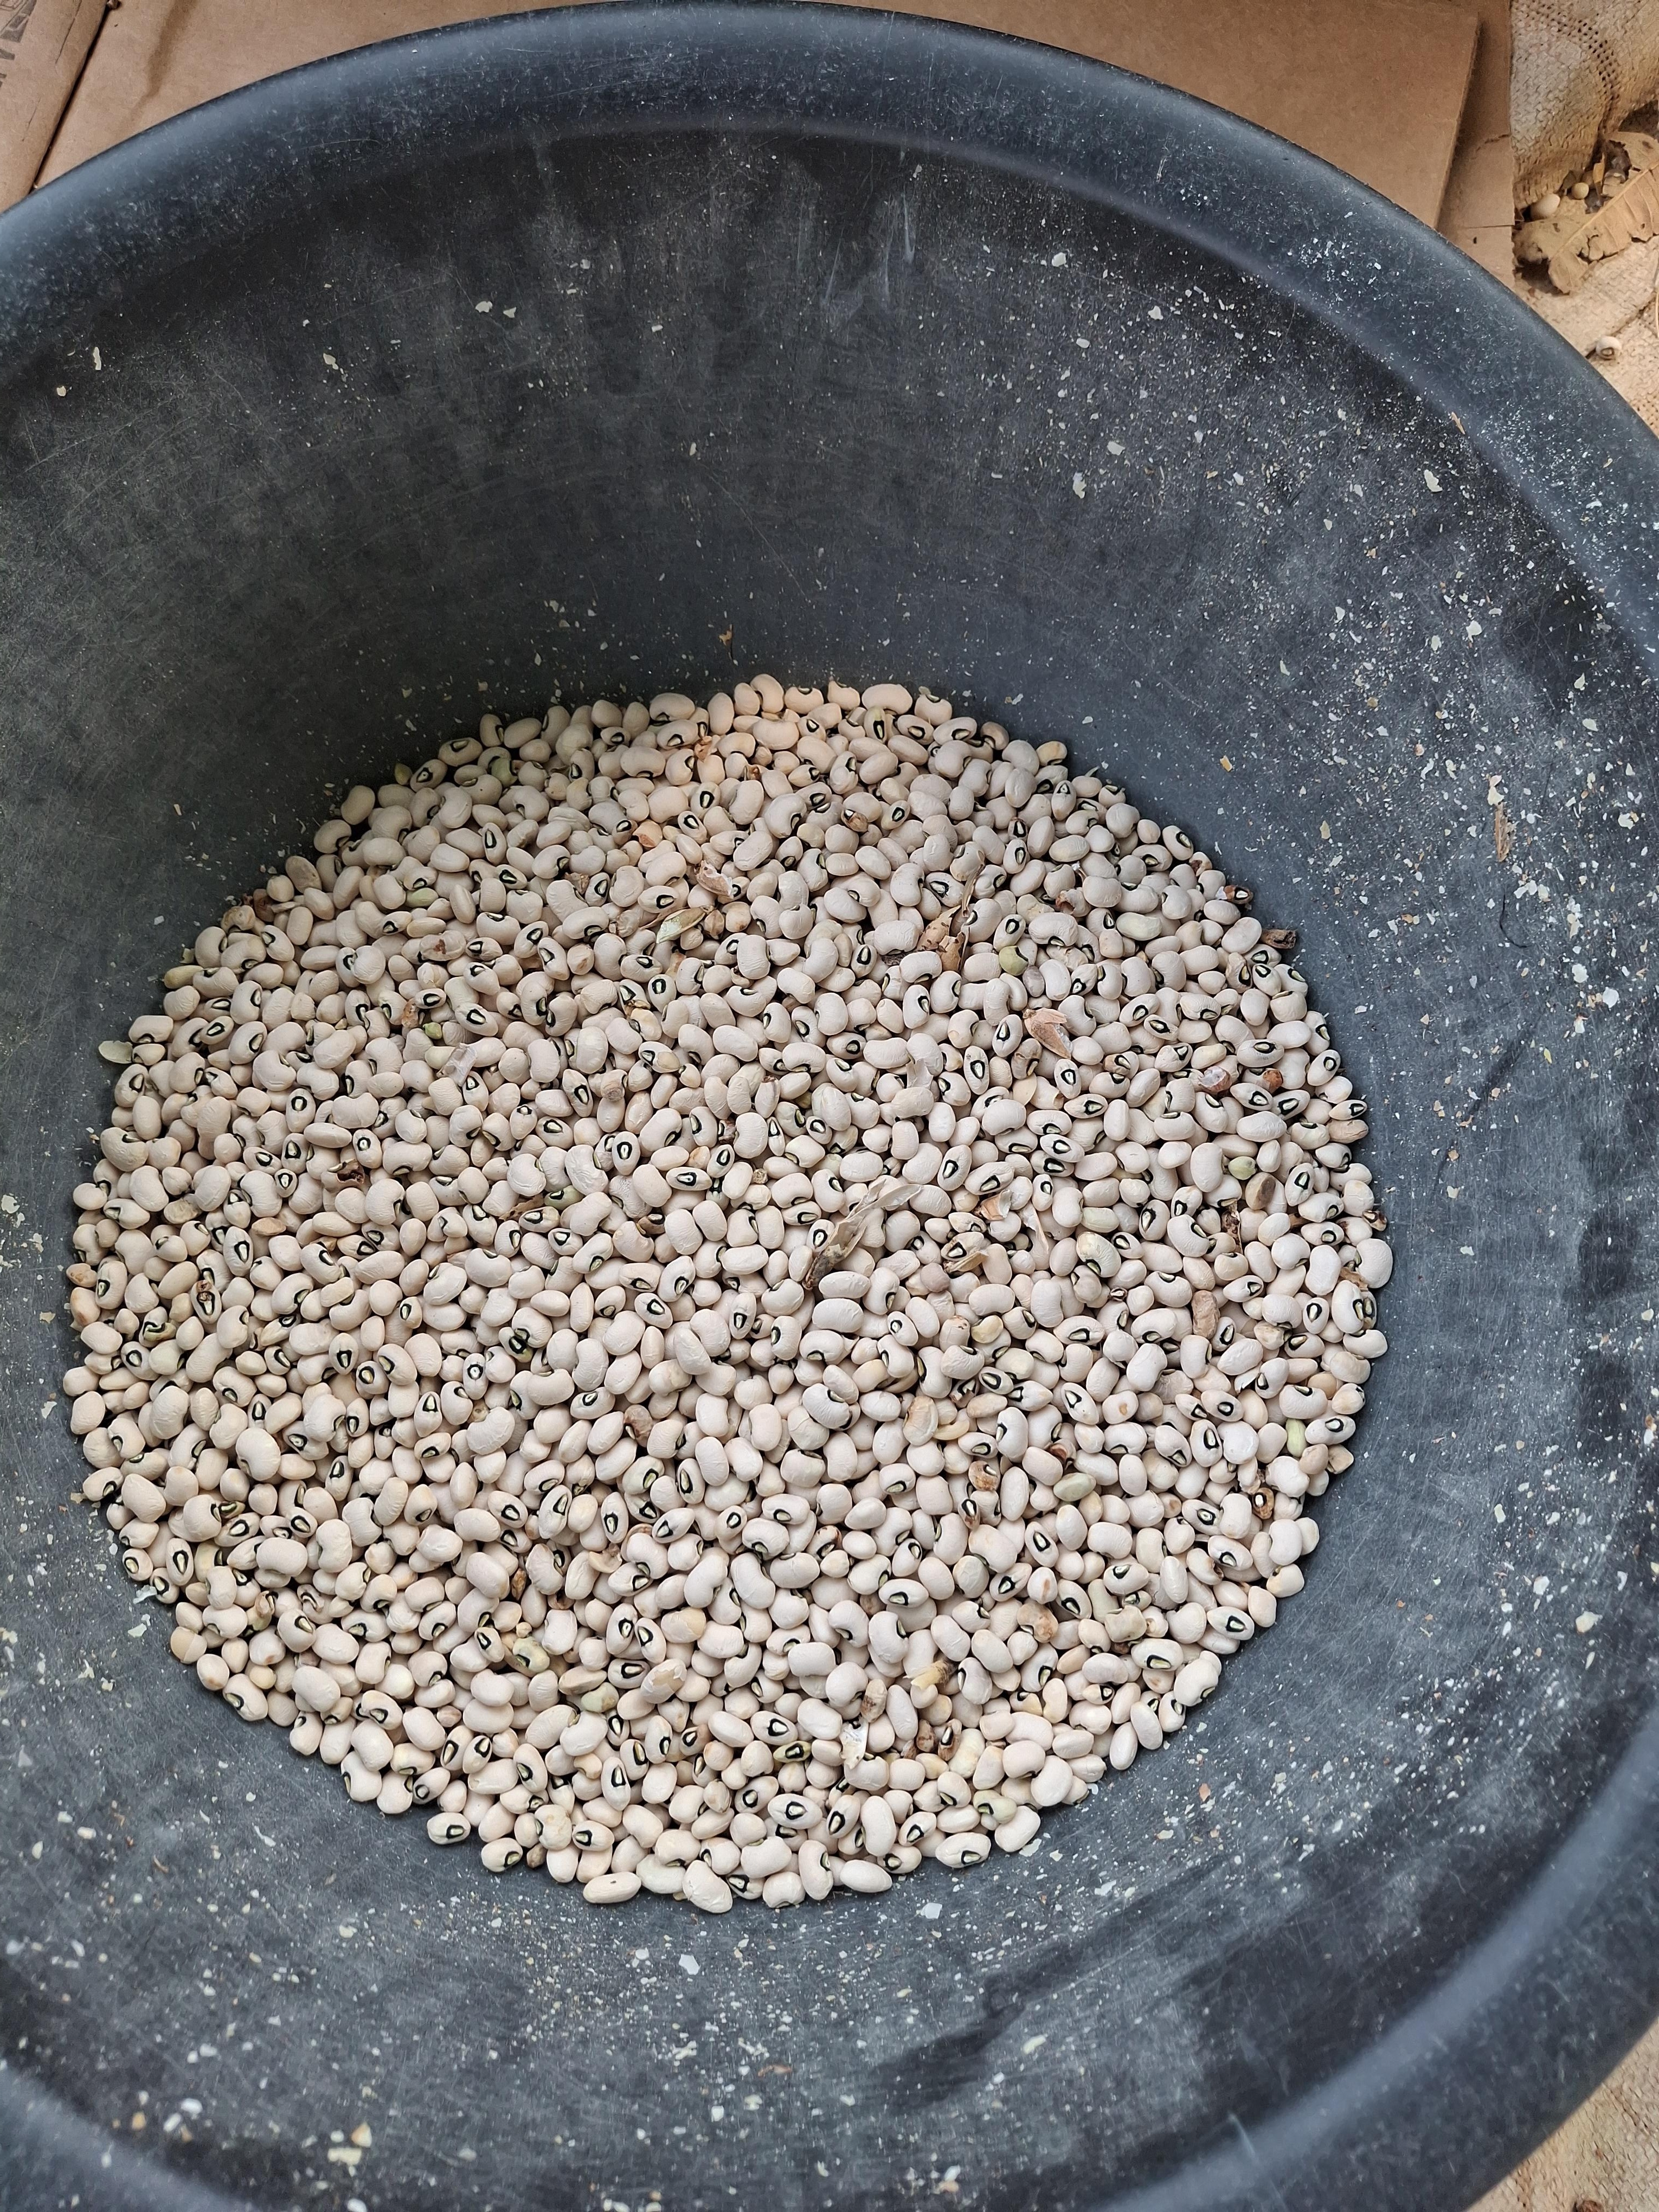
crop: cowpea
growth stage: harvest
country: Nigeria
